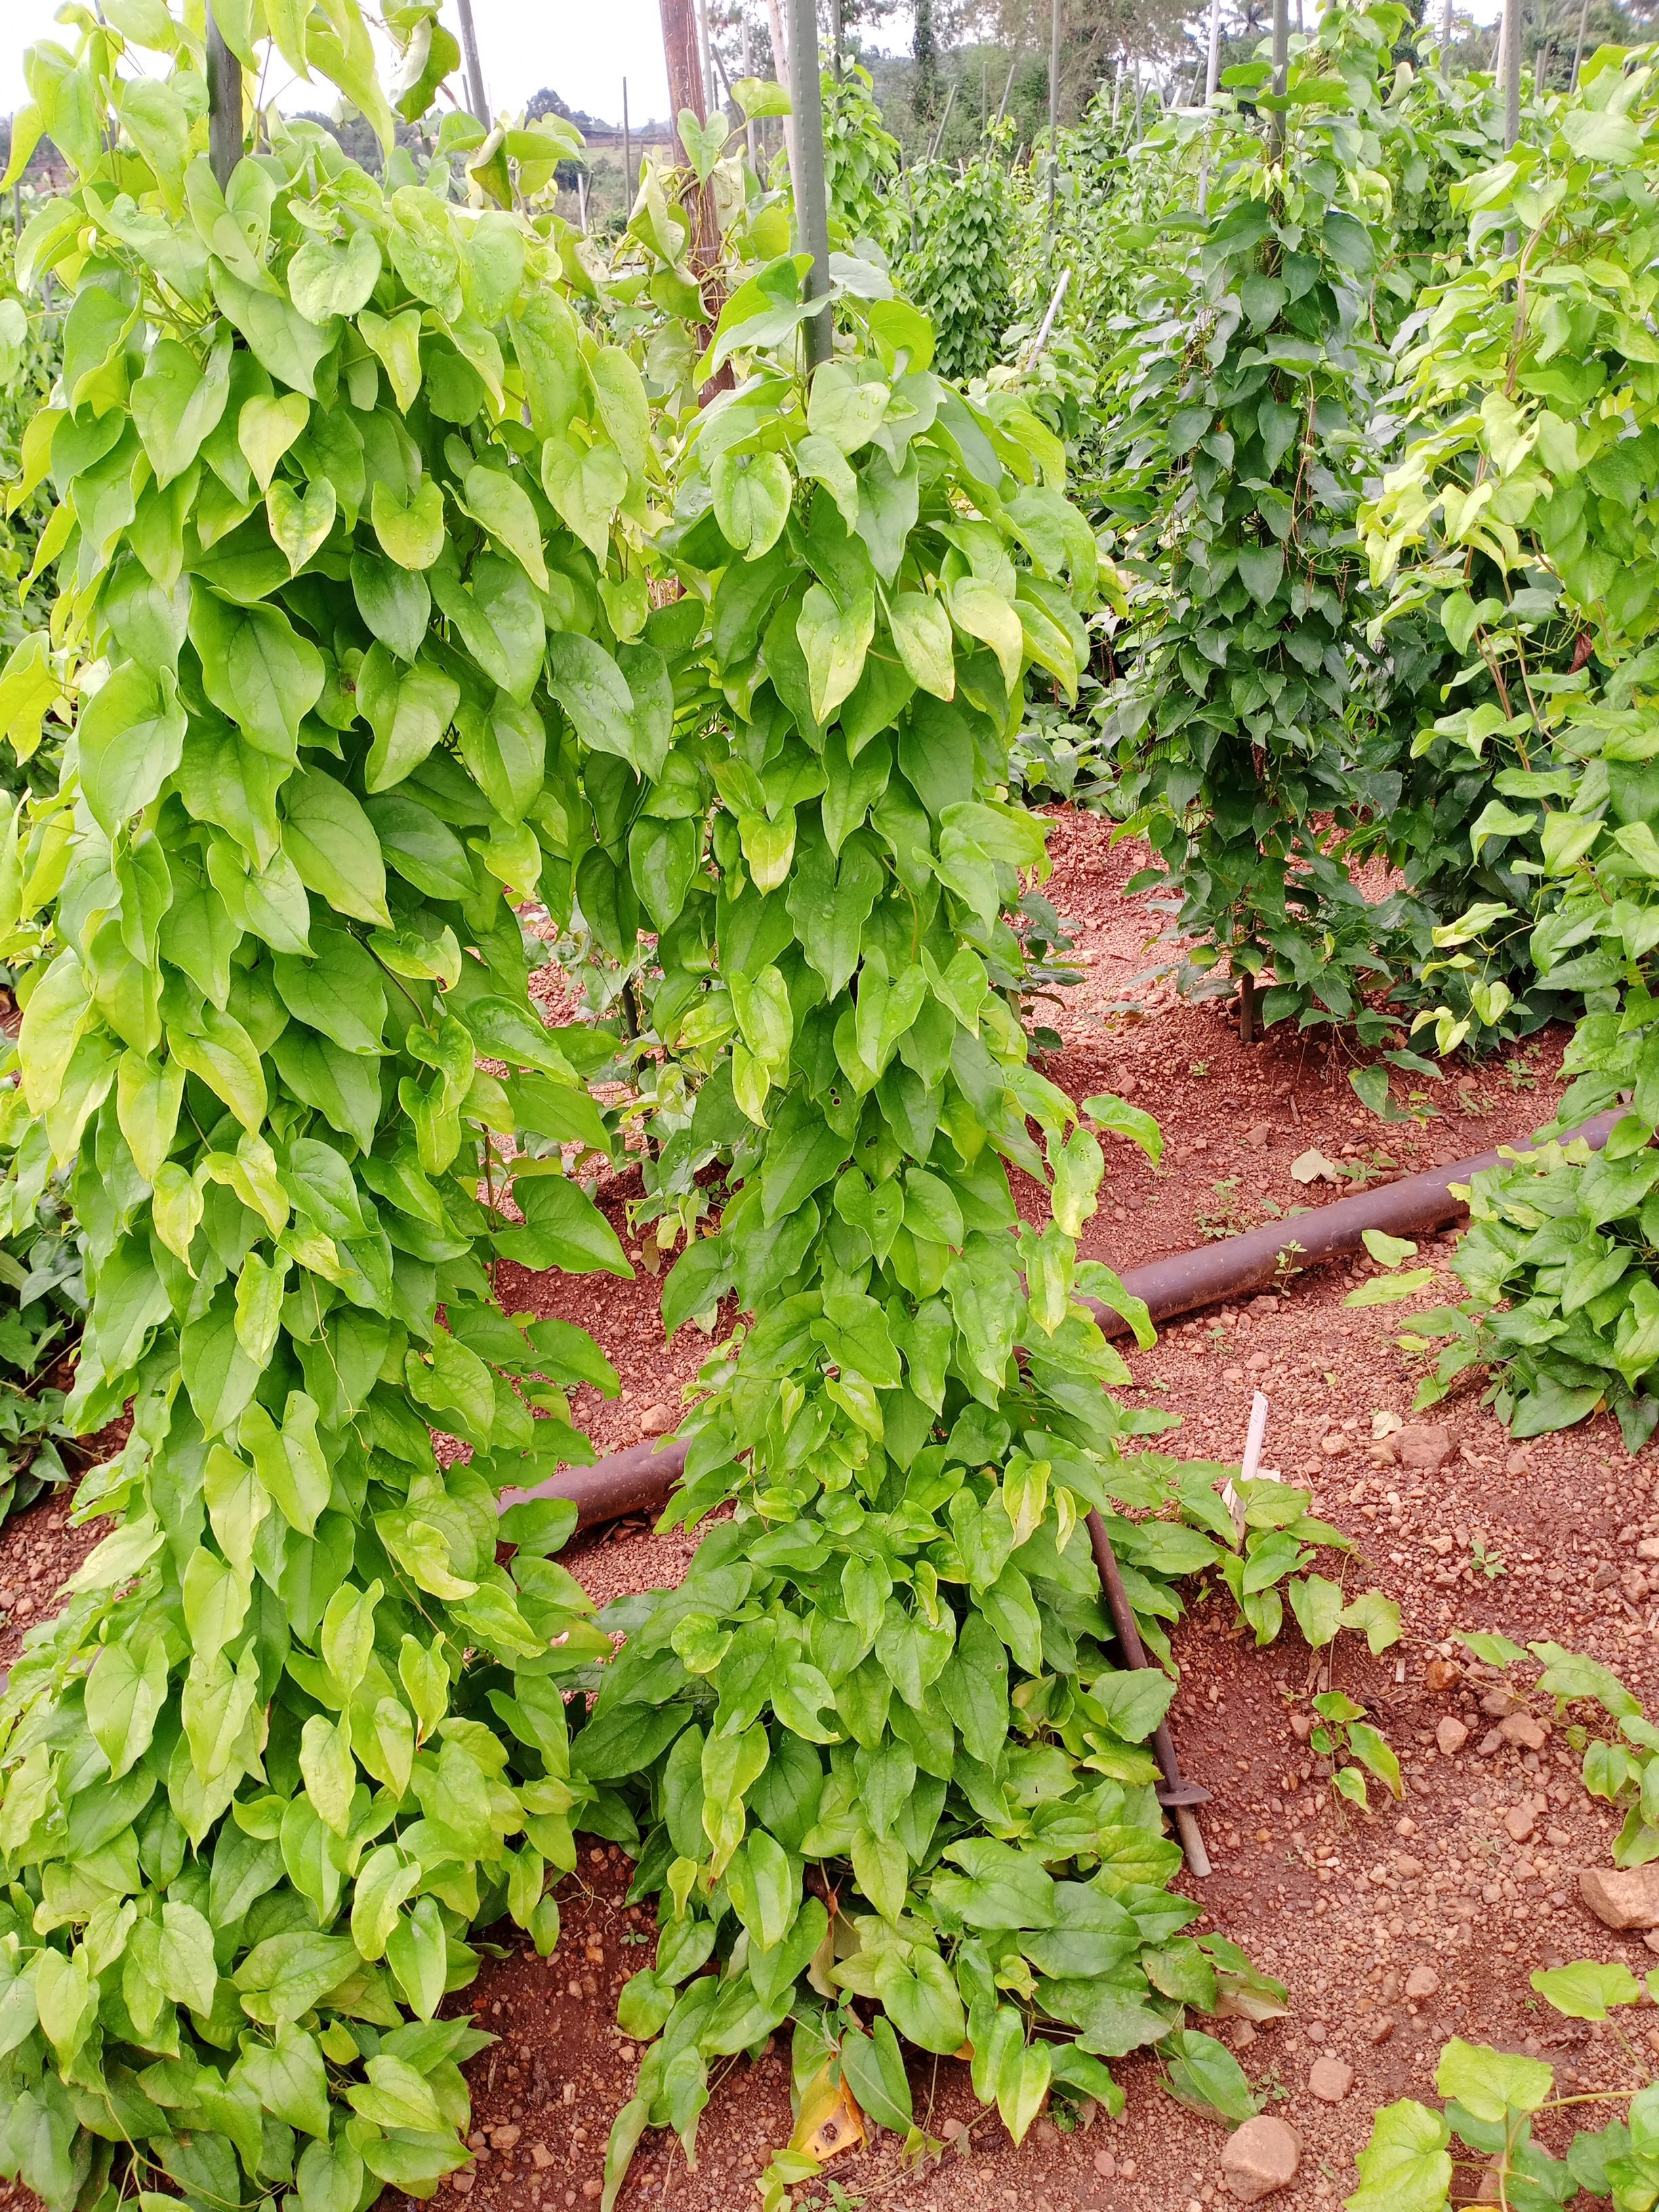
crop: yam
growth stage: vegetative
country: Nigeria
